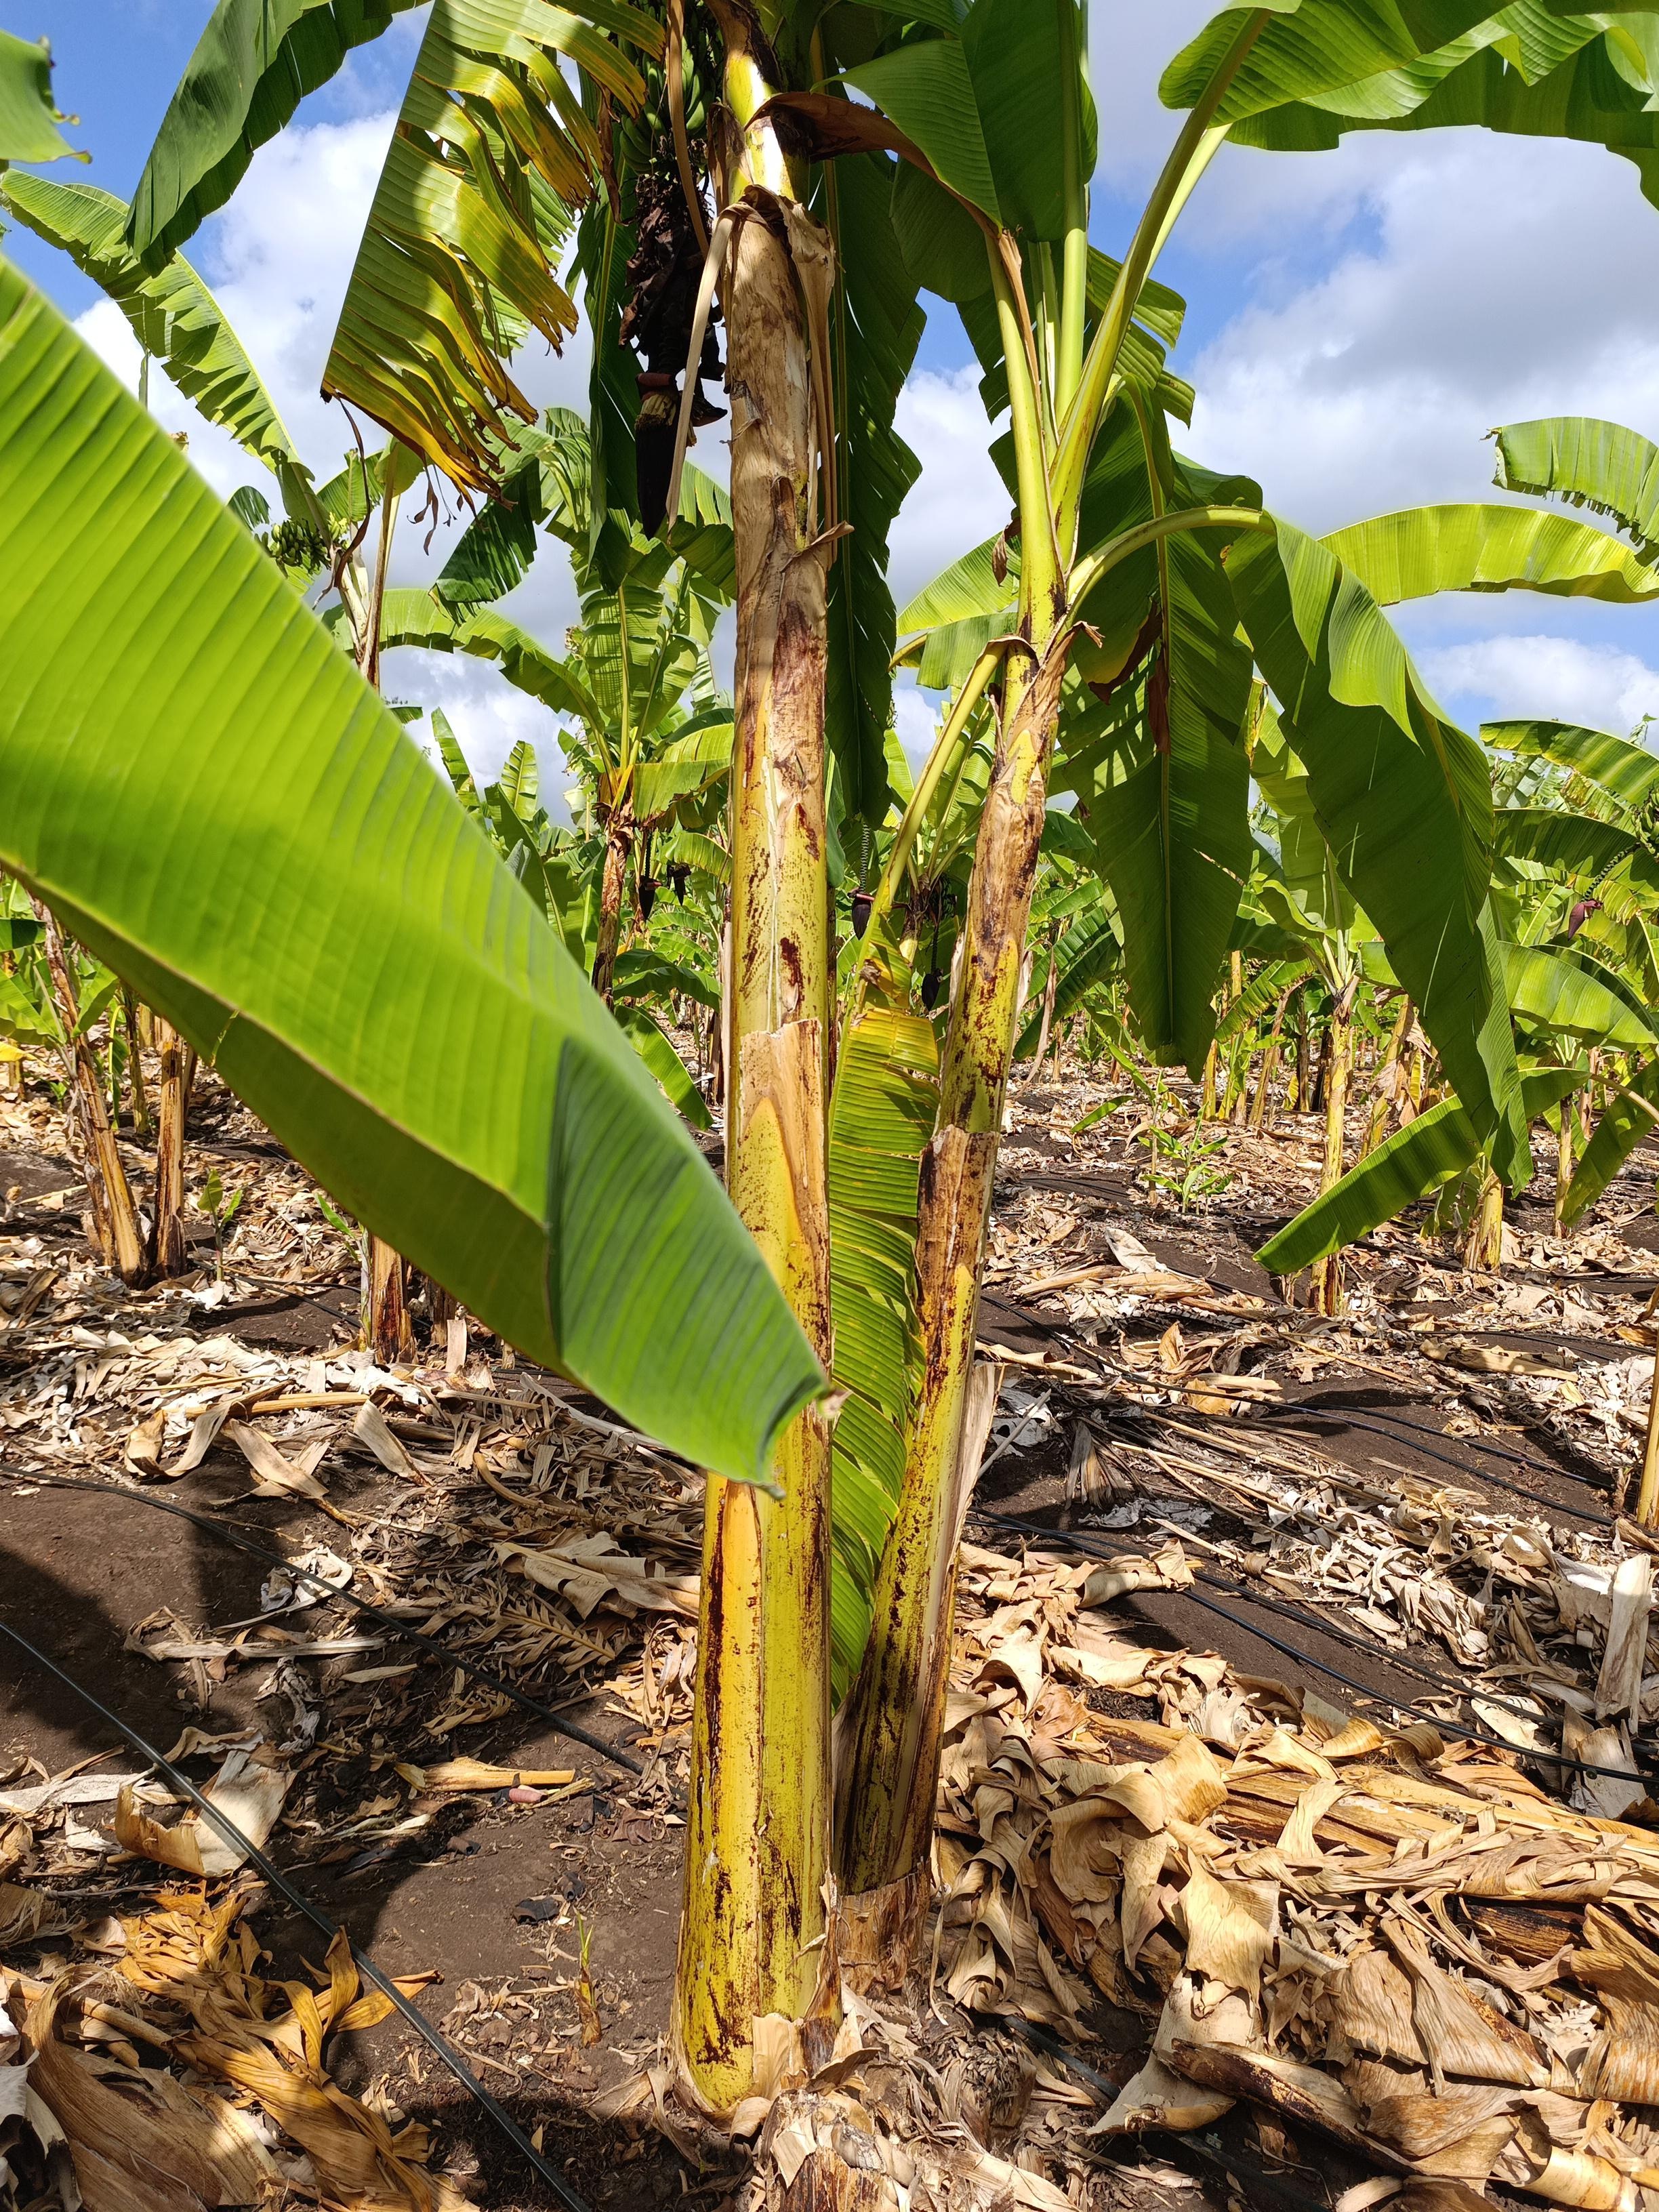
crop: banana
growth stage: development fruit
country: Tanzania
